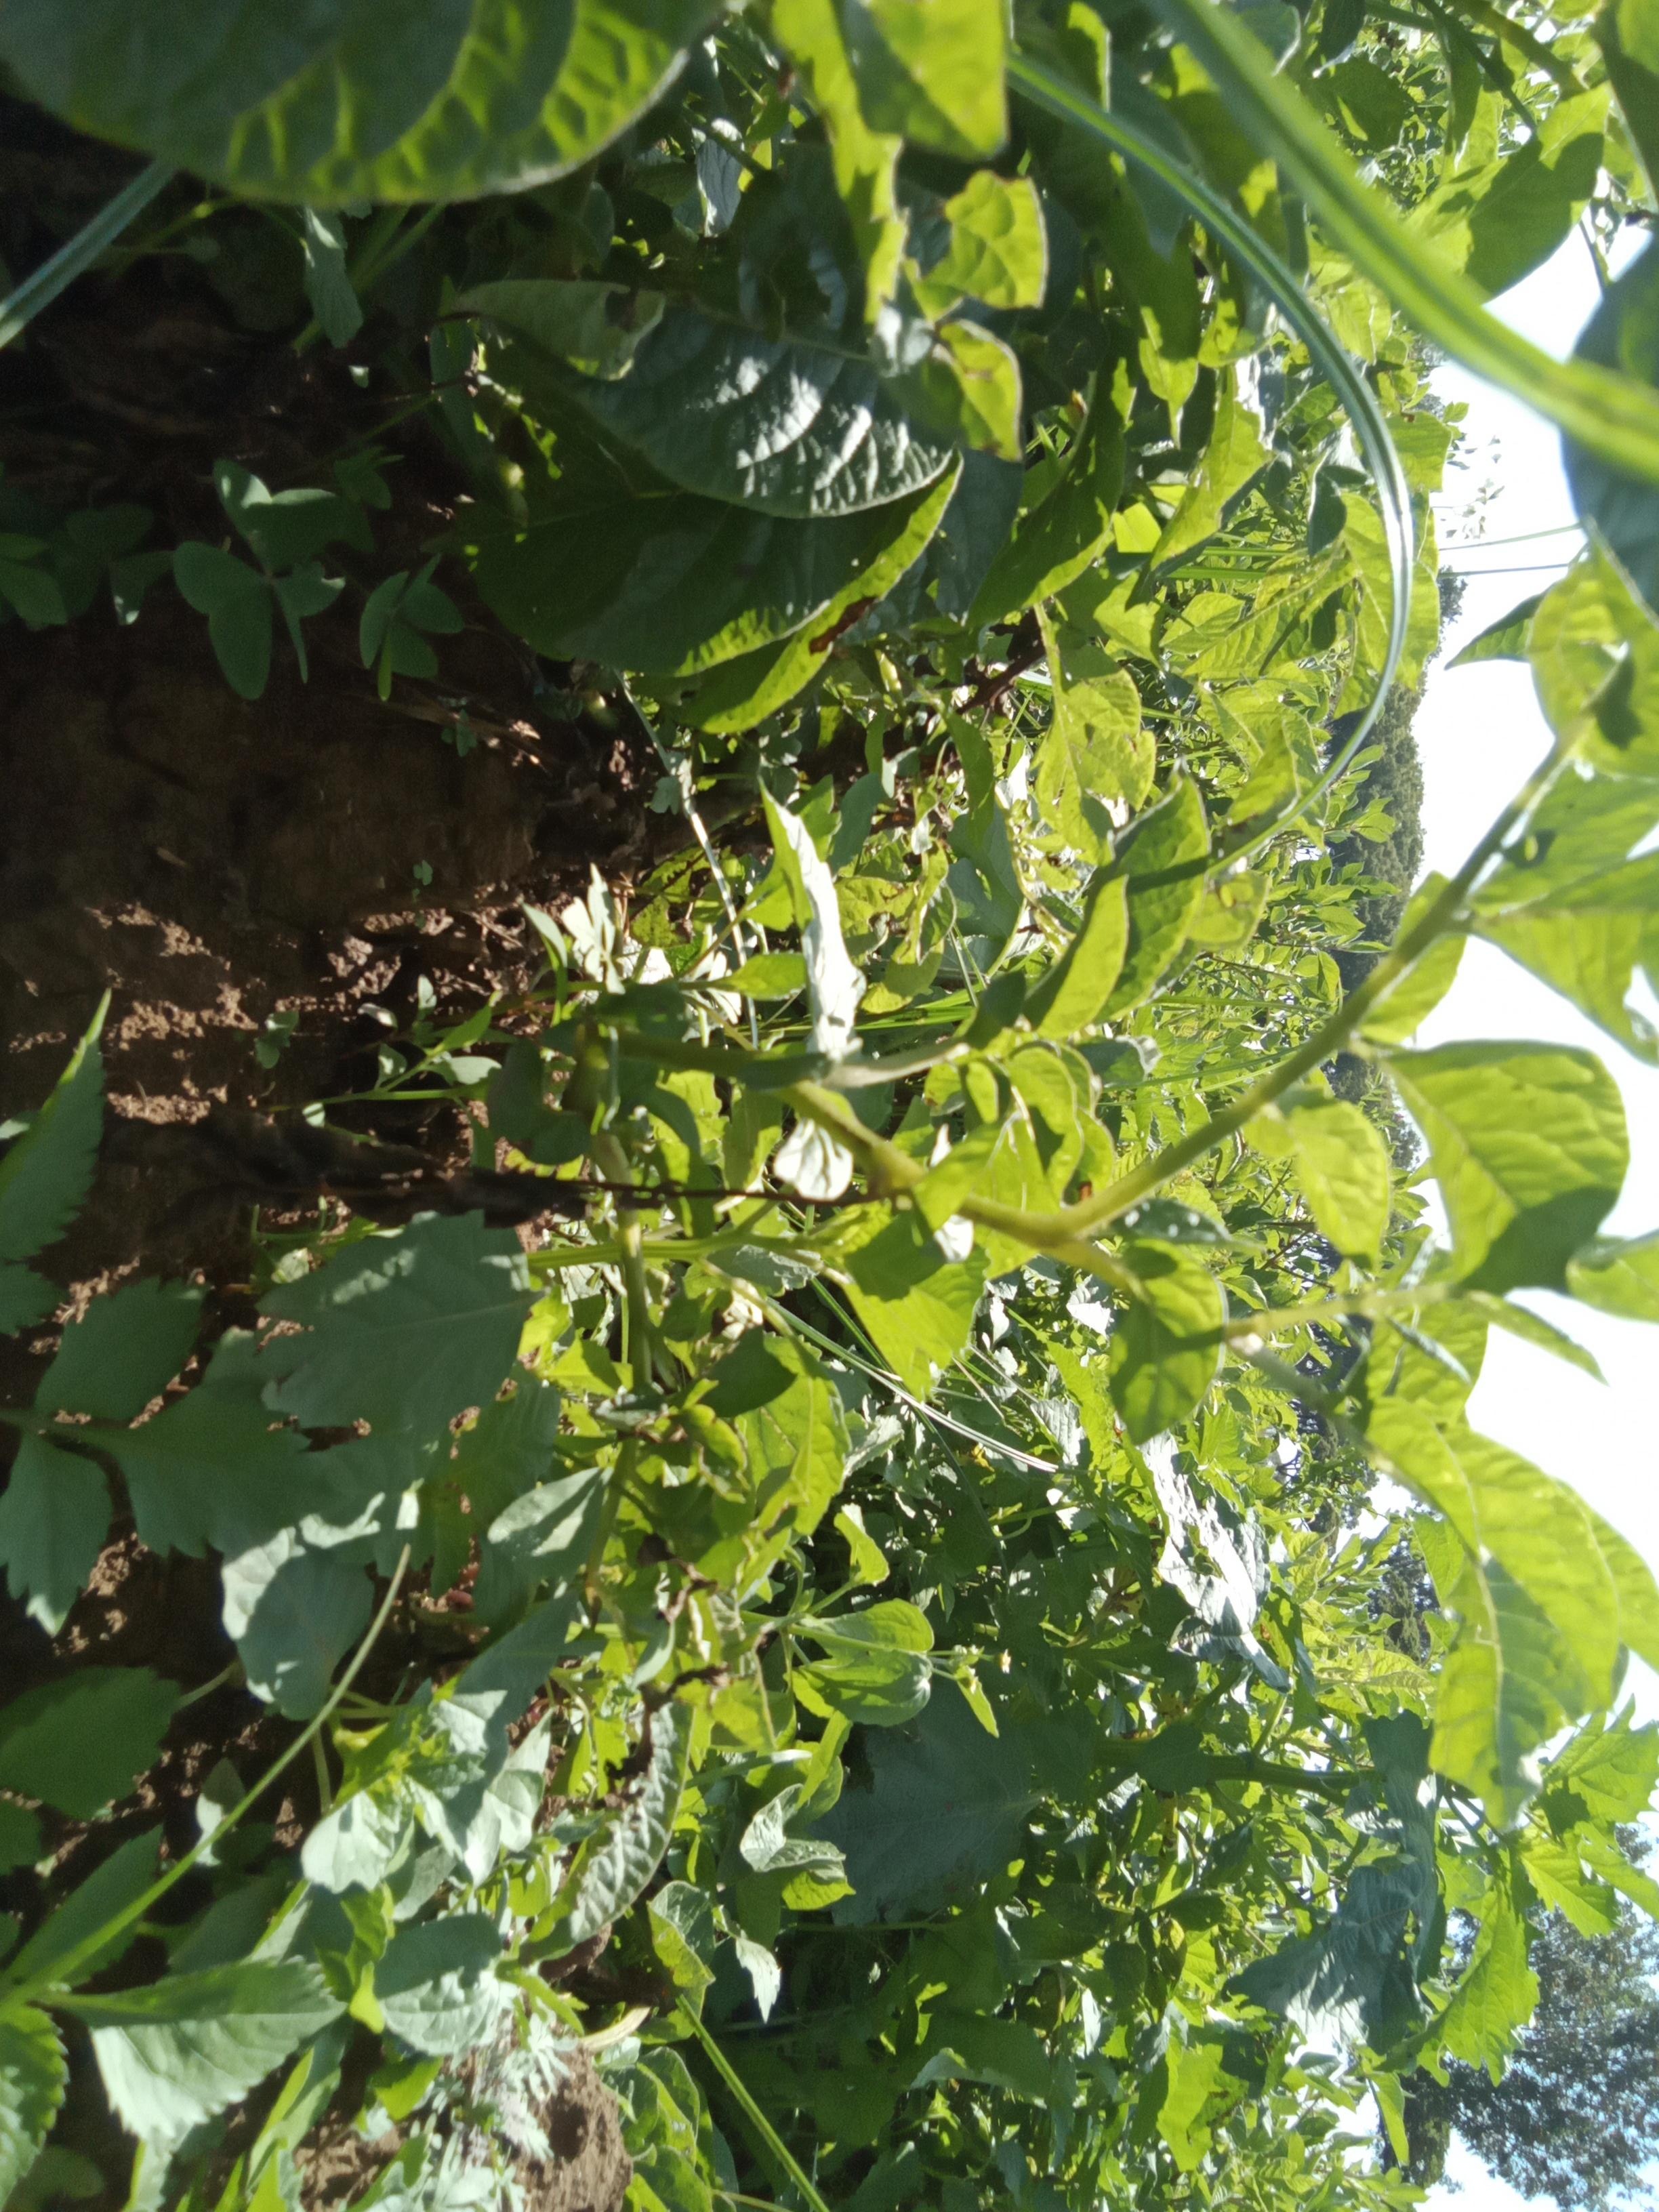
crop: potato
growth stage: vegetative
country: Kenya
